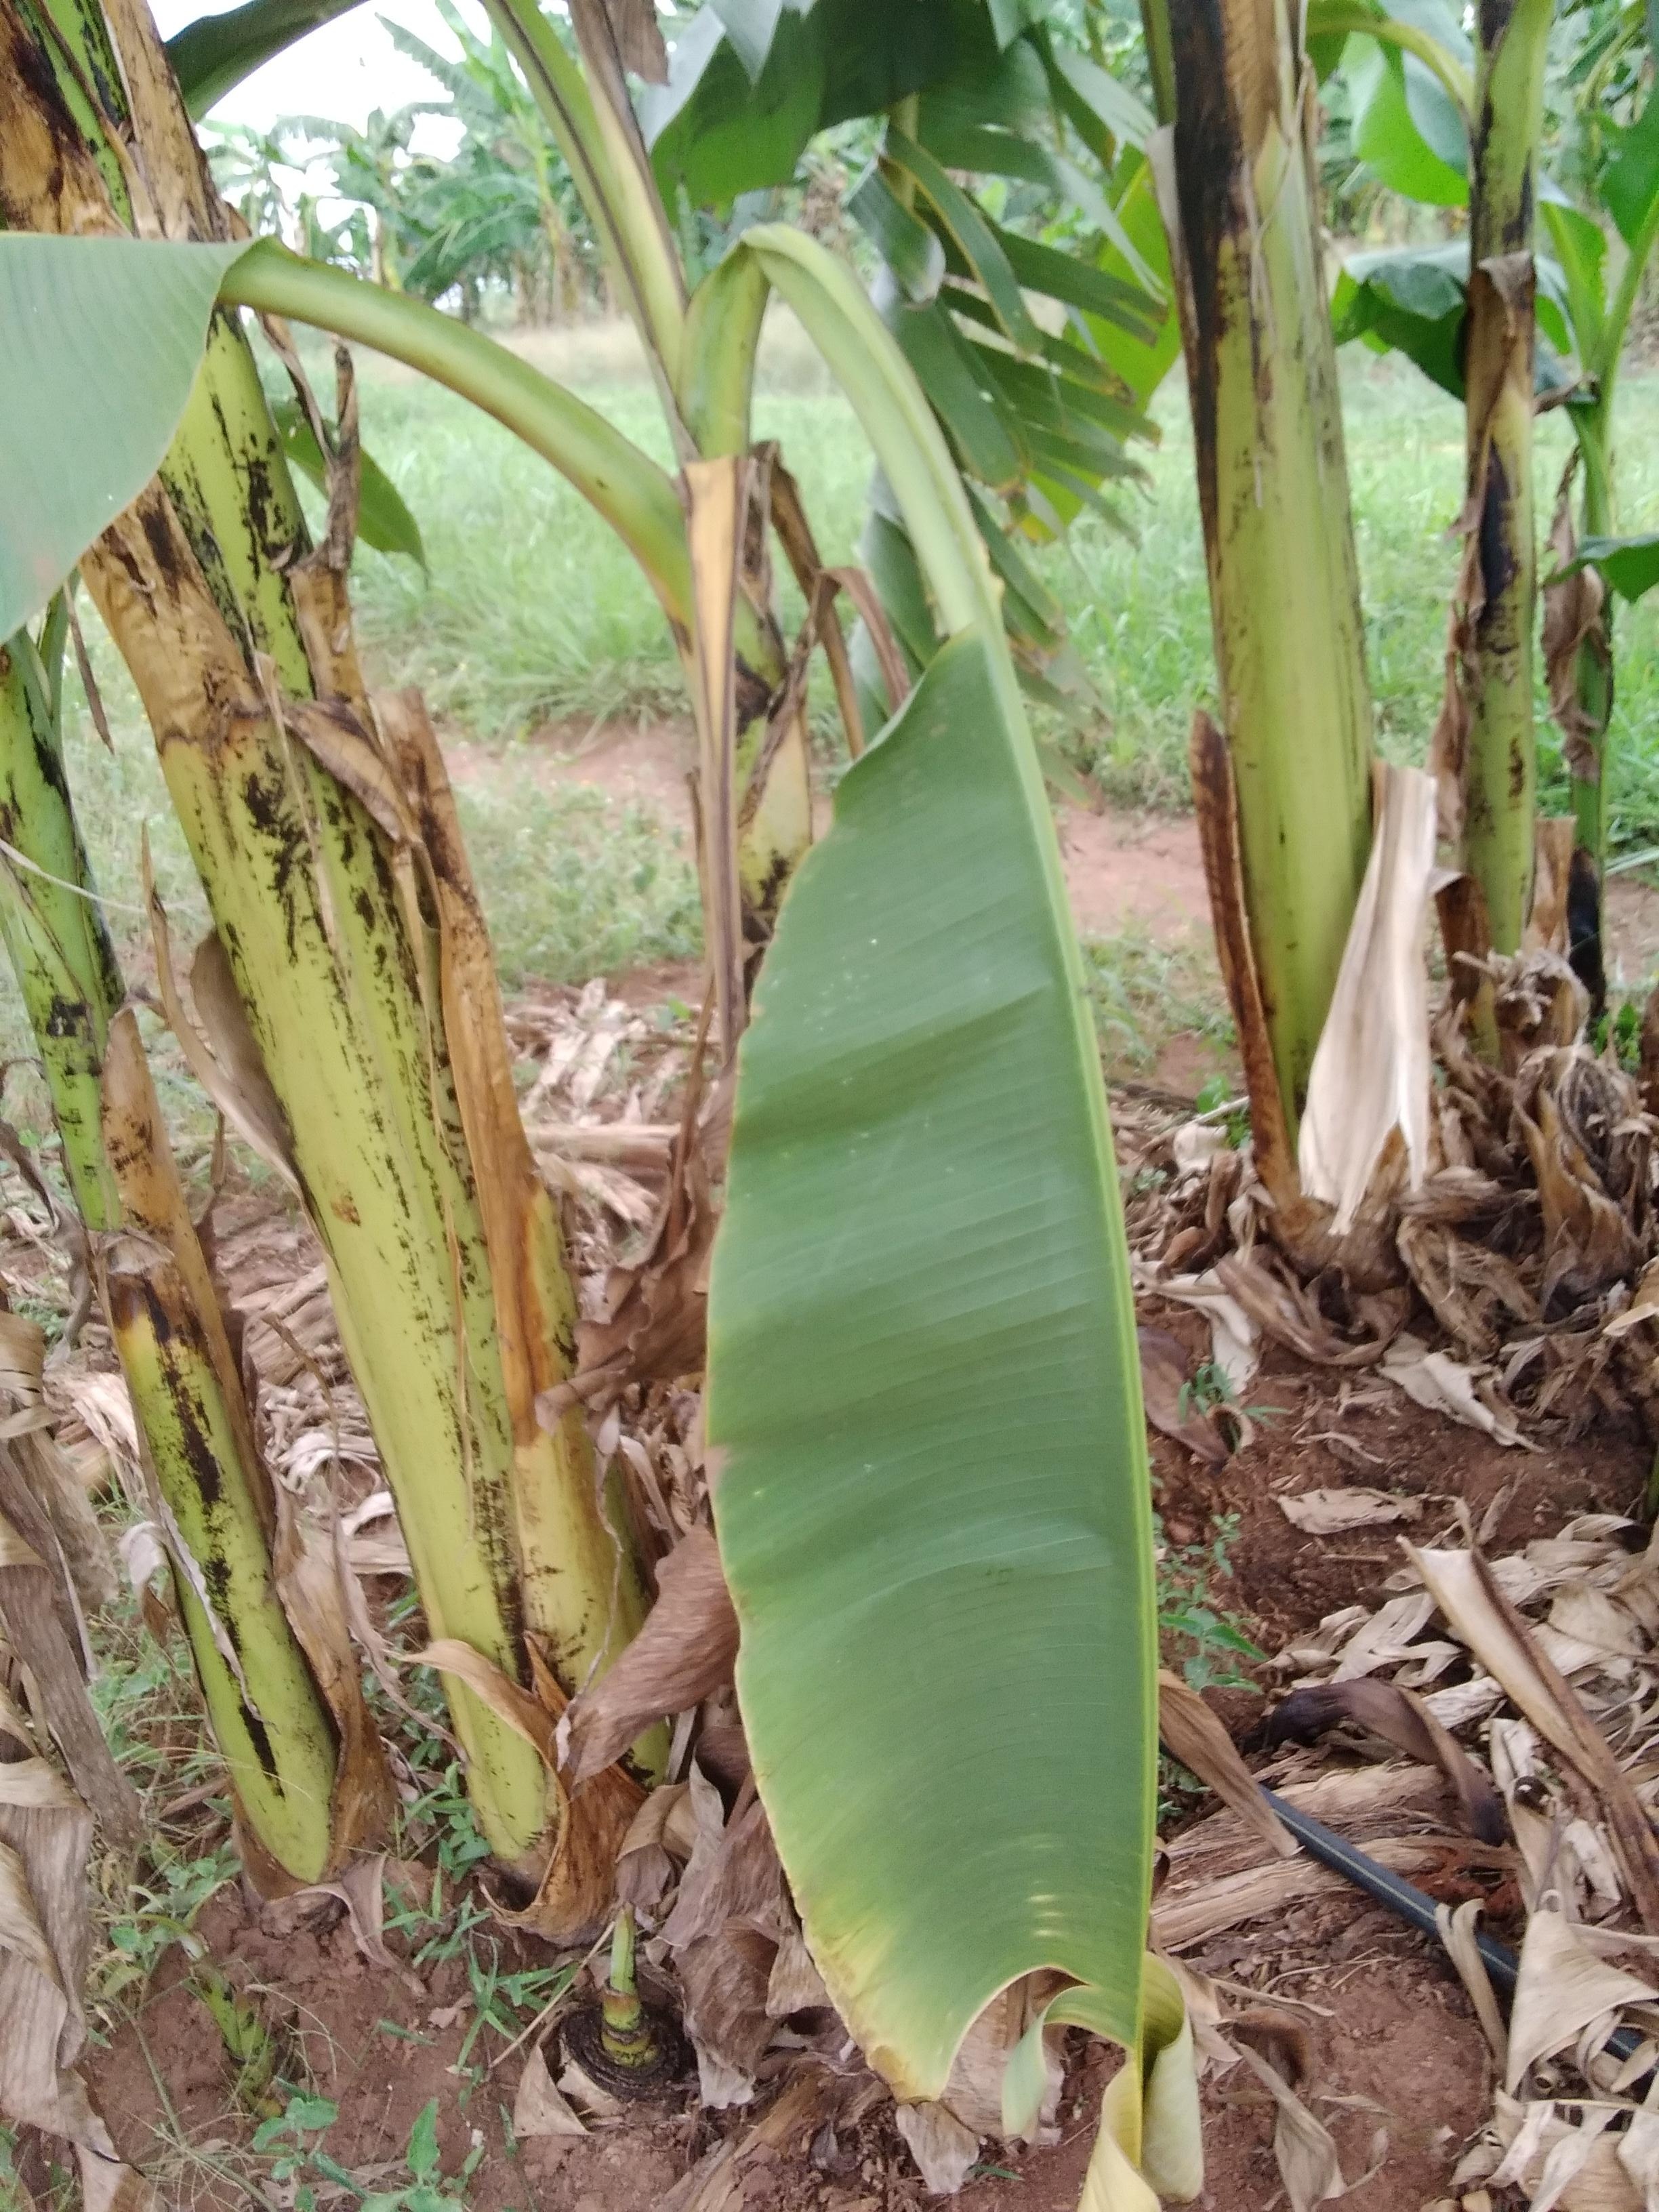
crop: banana
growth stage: vegetative
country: Uganda
